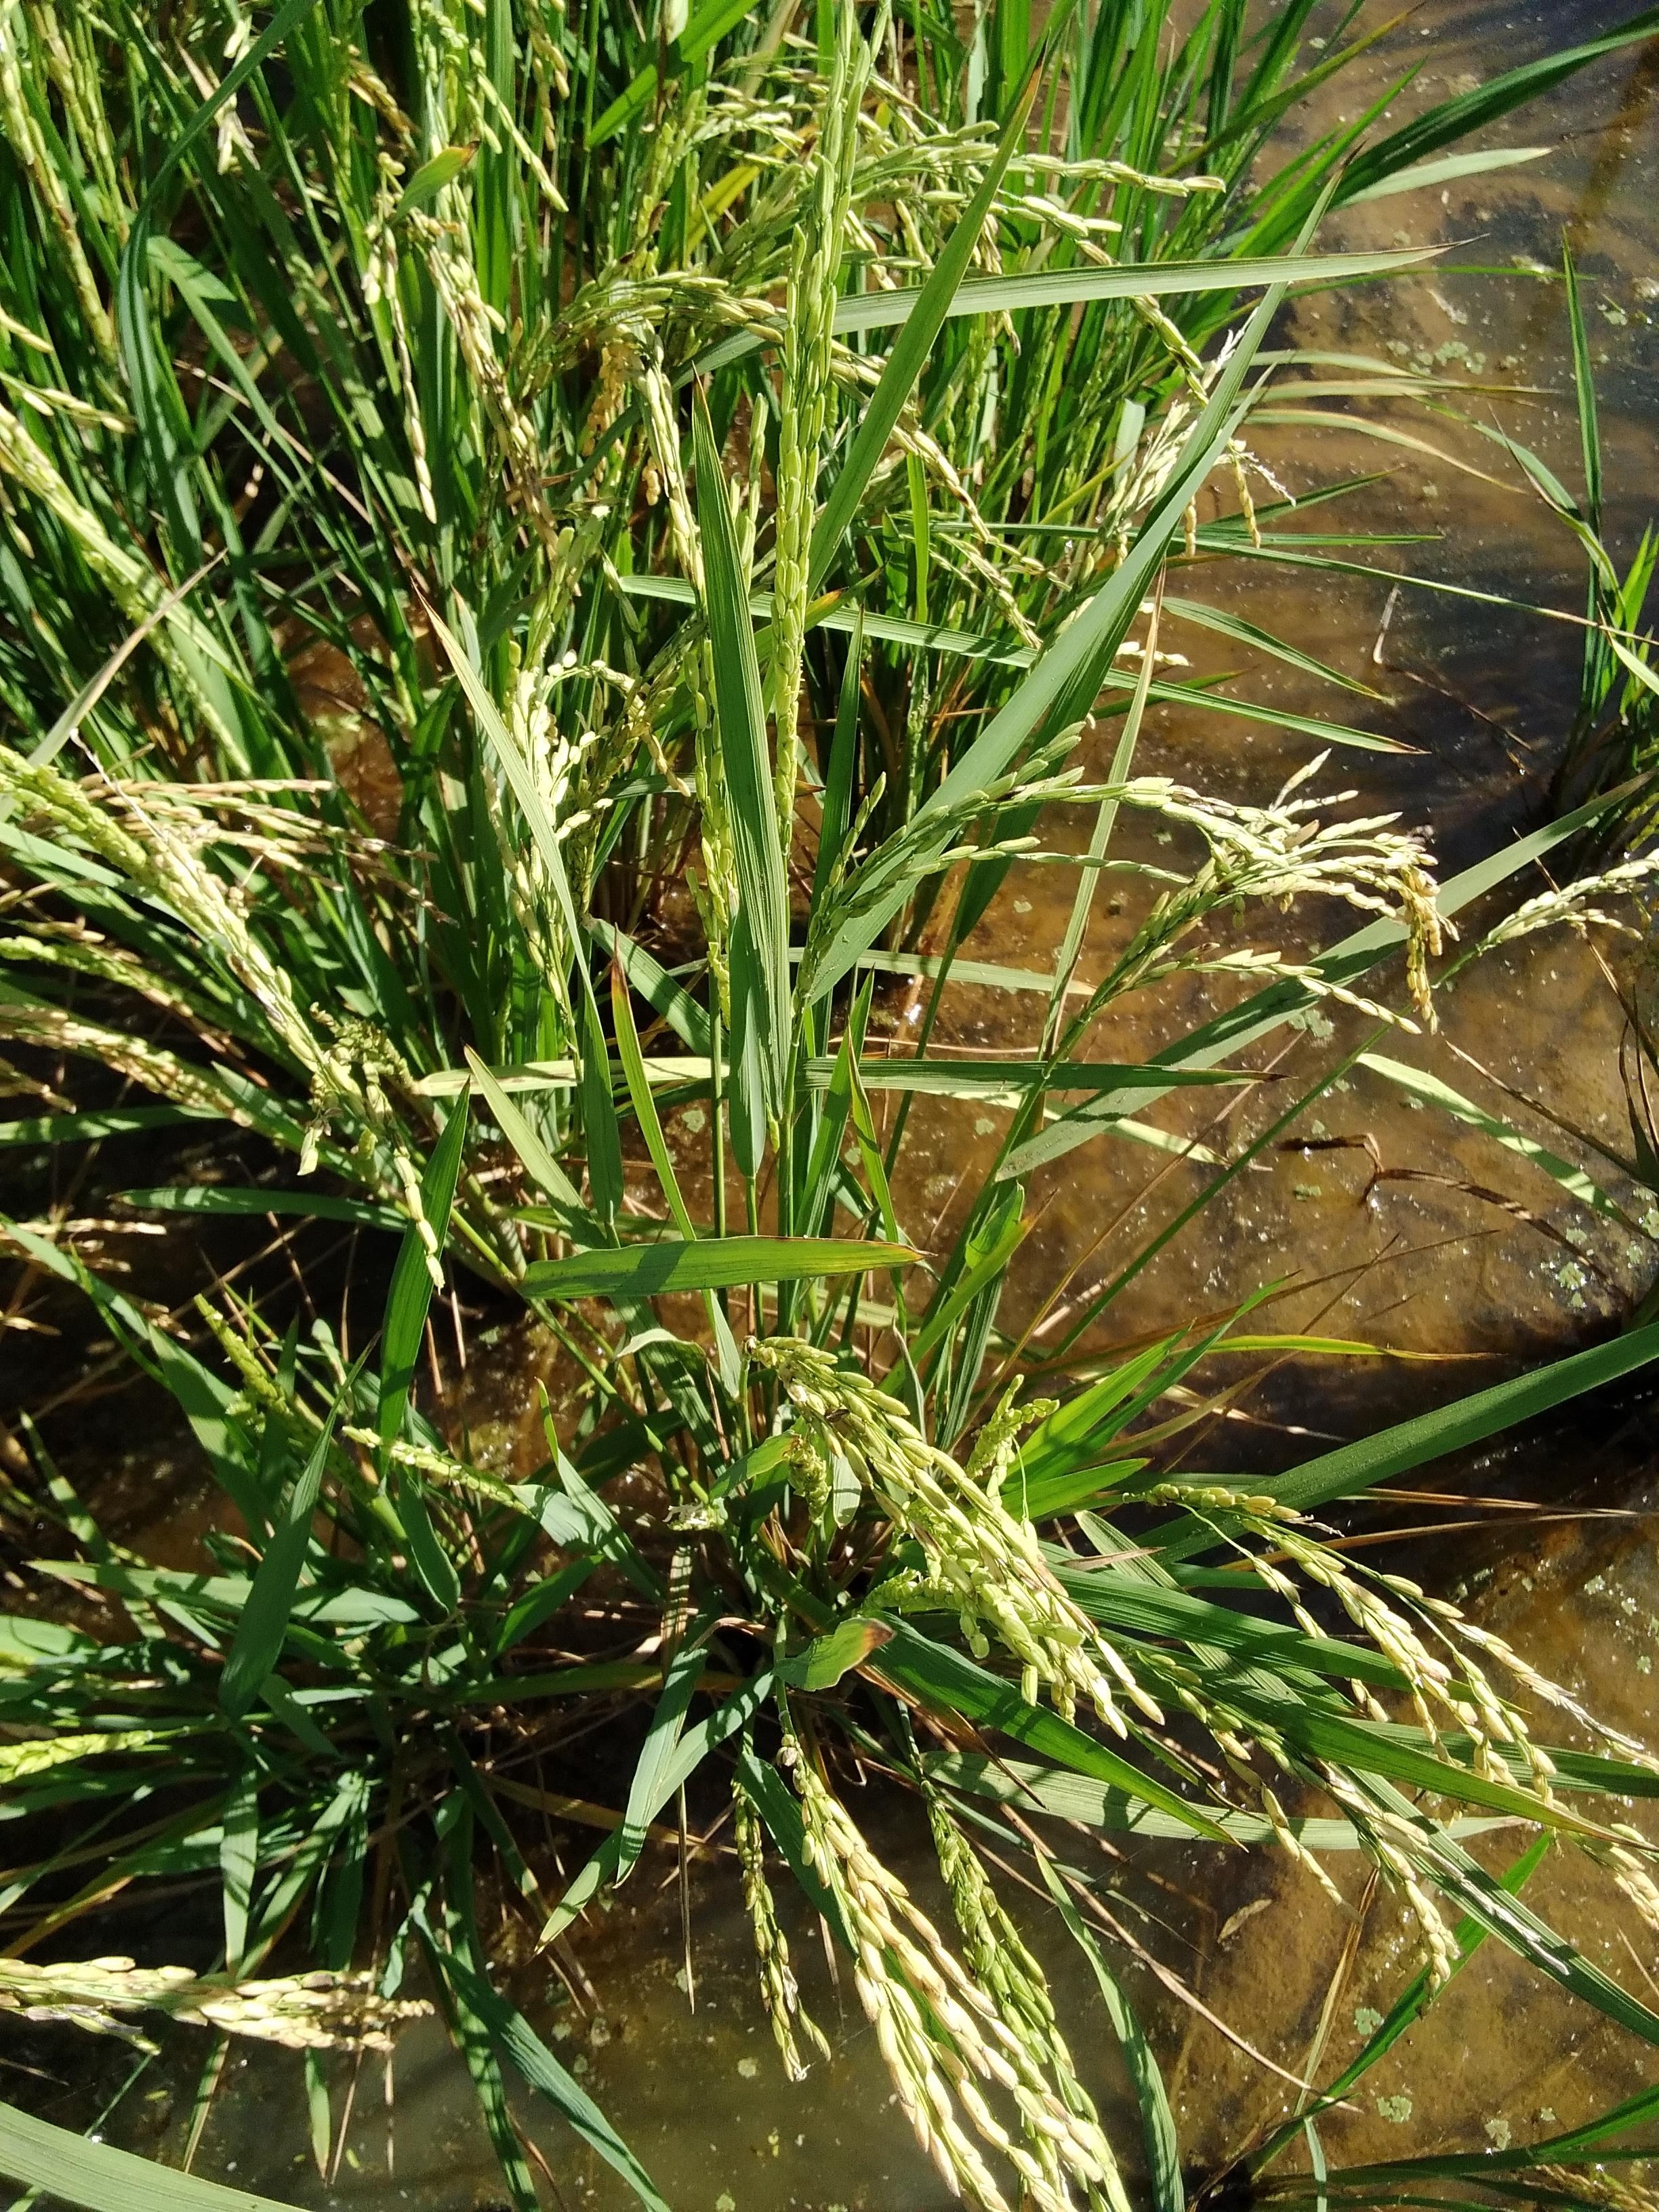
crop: rice
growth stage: stage dough
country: Senegal
